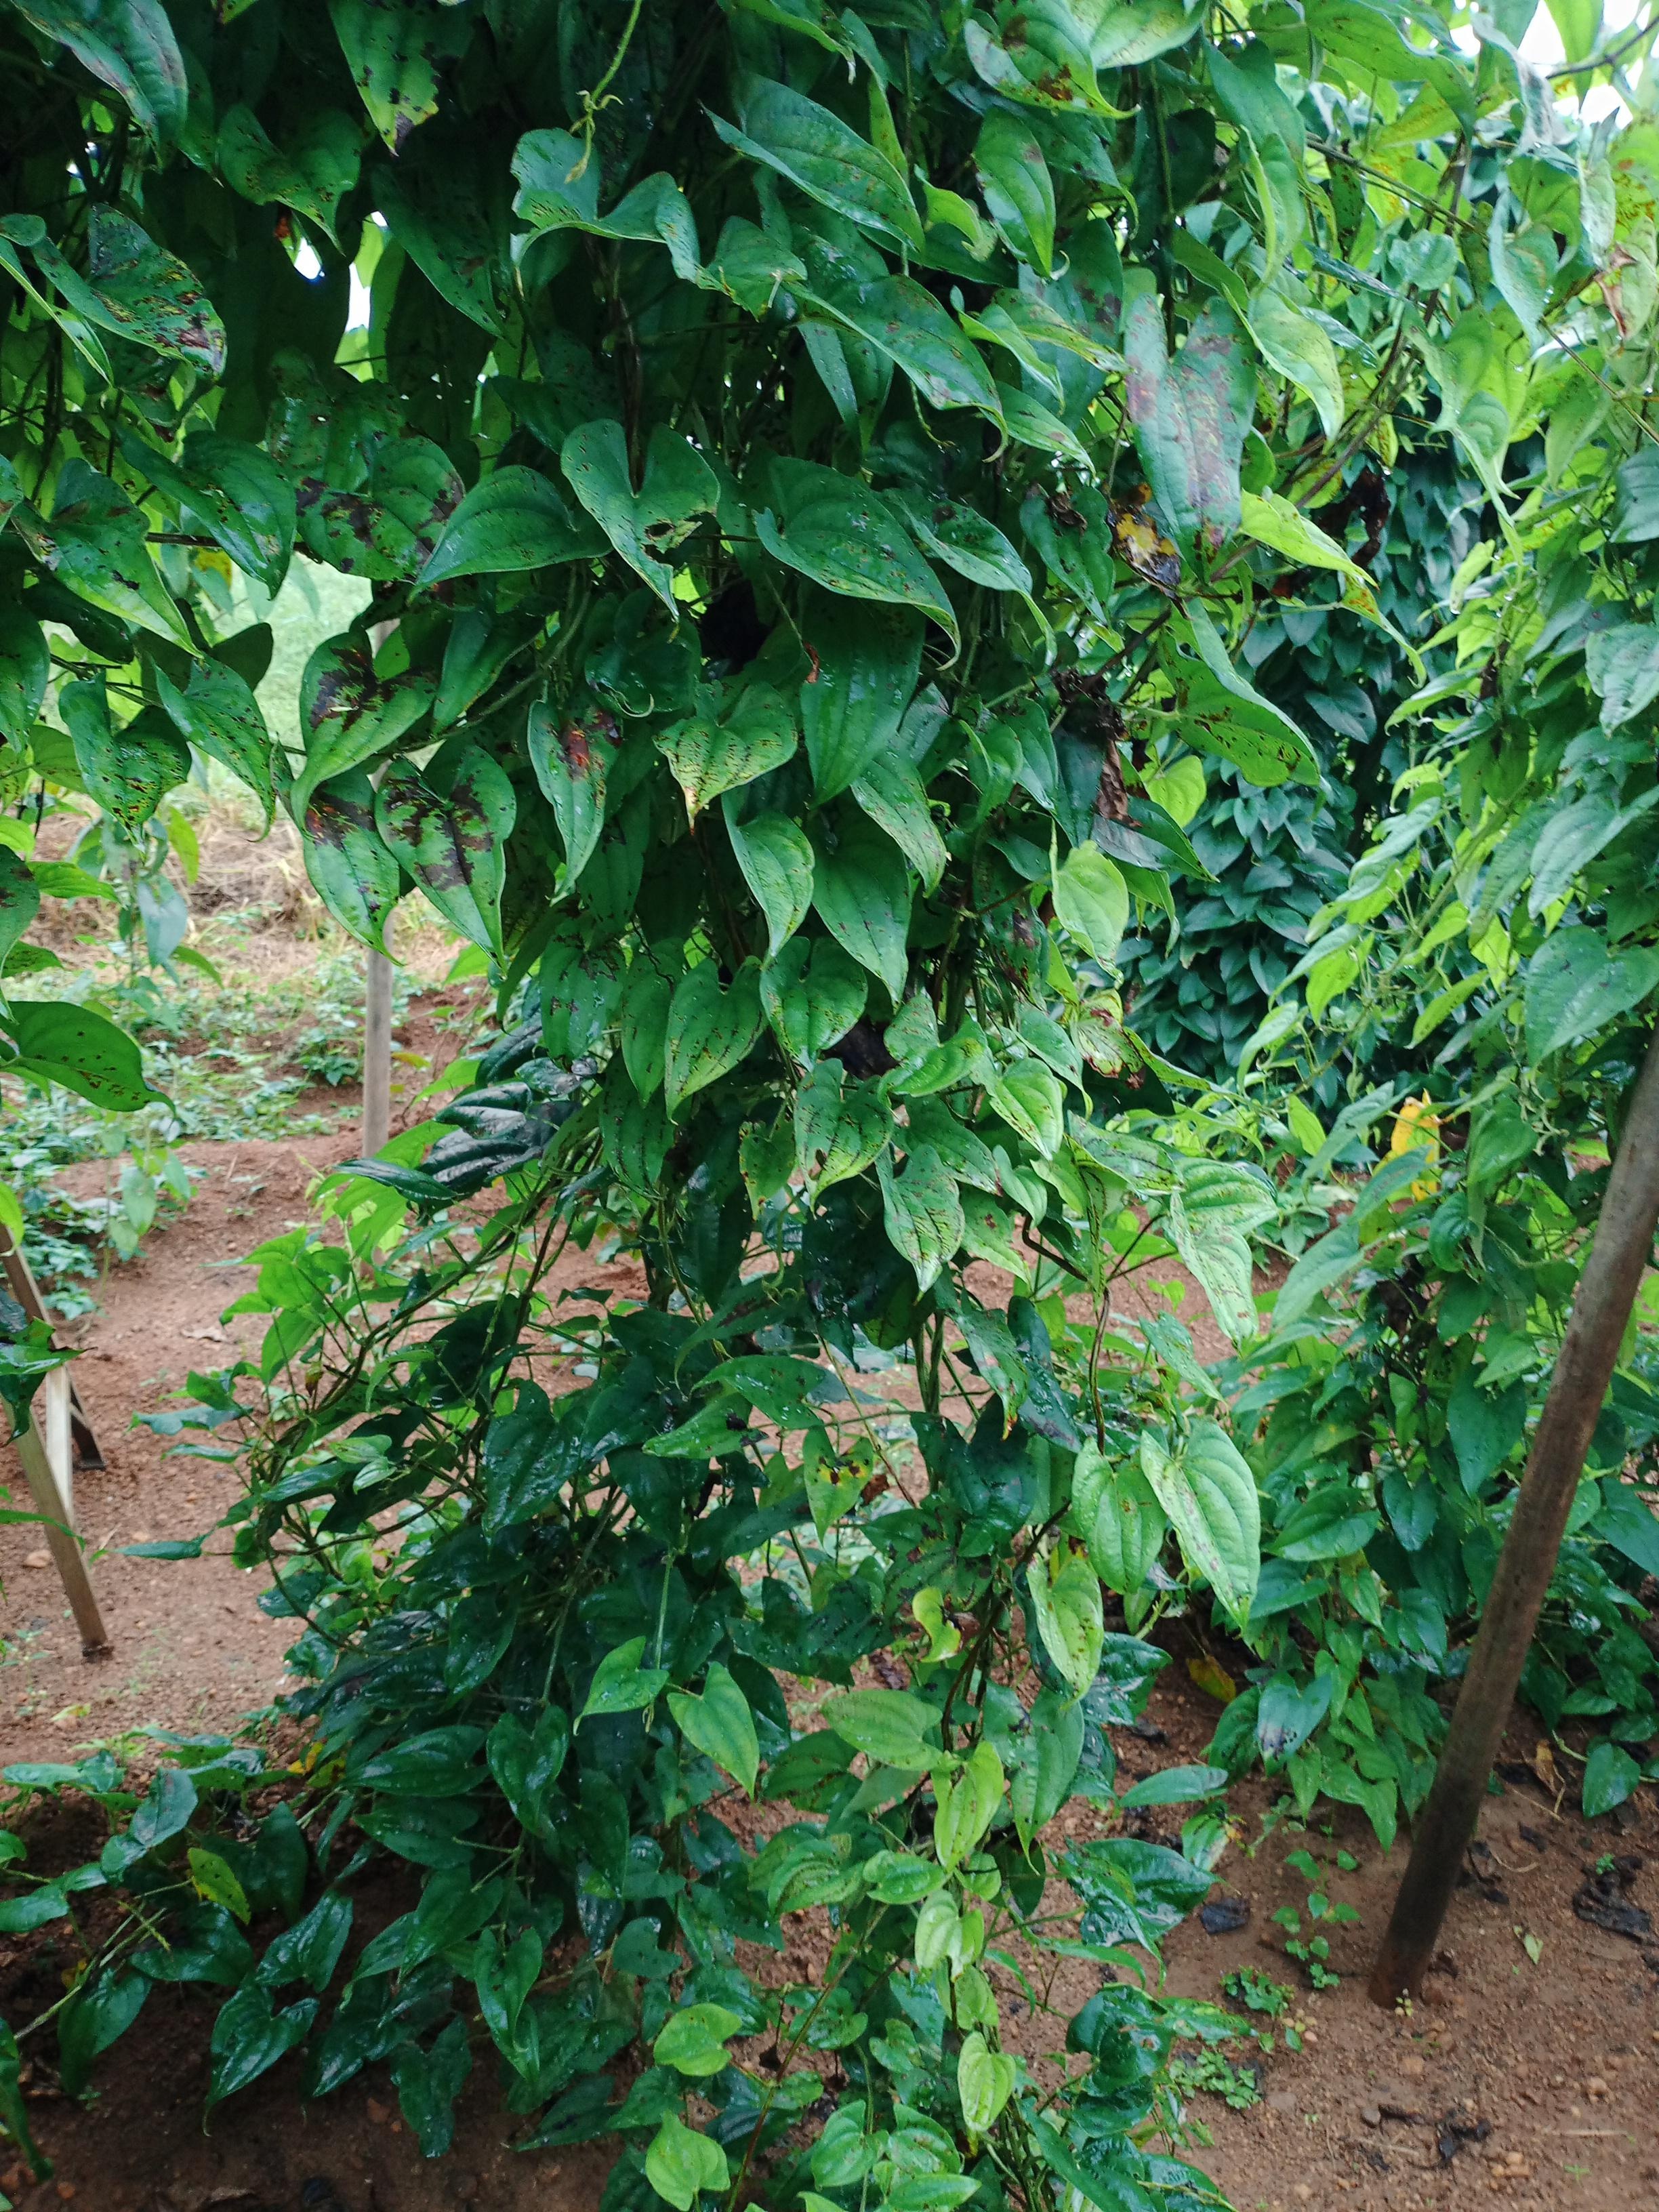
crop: yam
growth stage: vegetative
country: Nigeria
